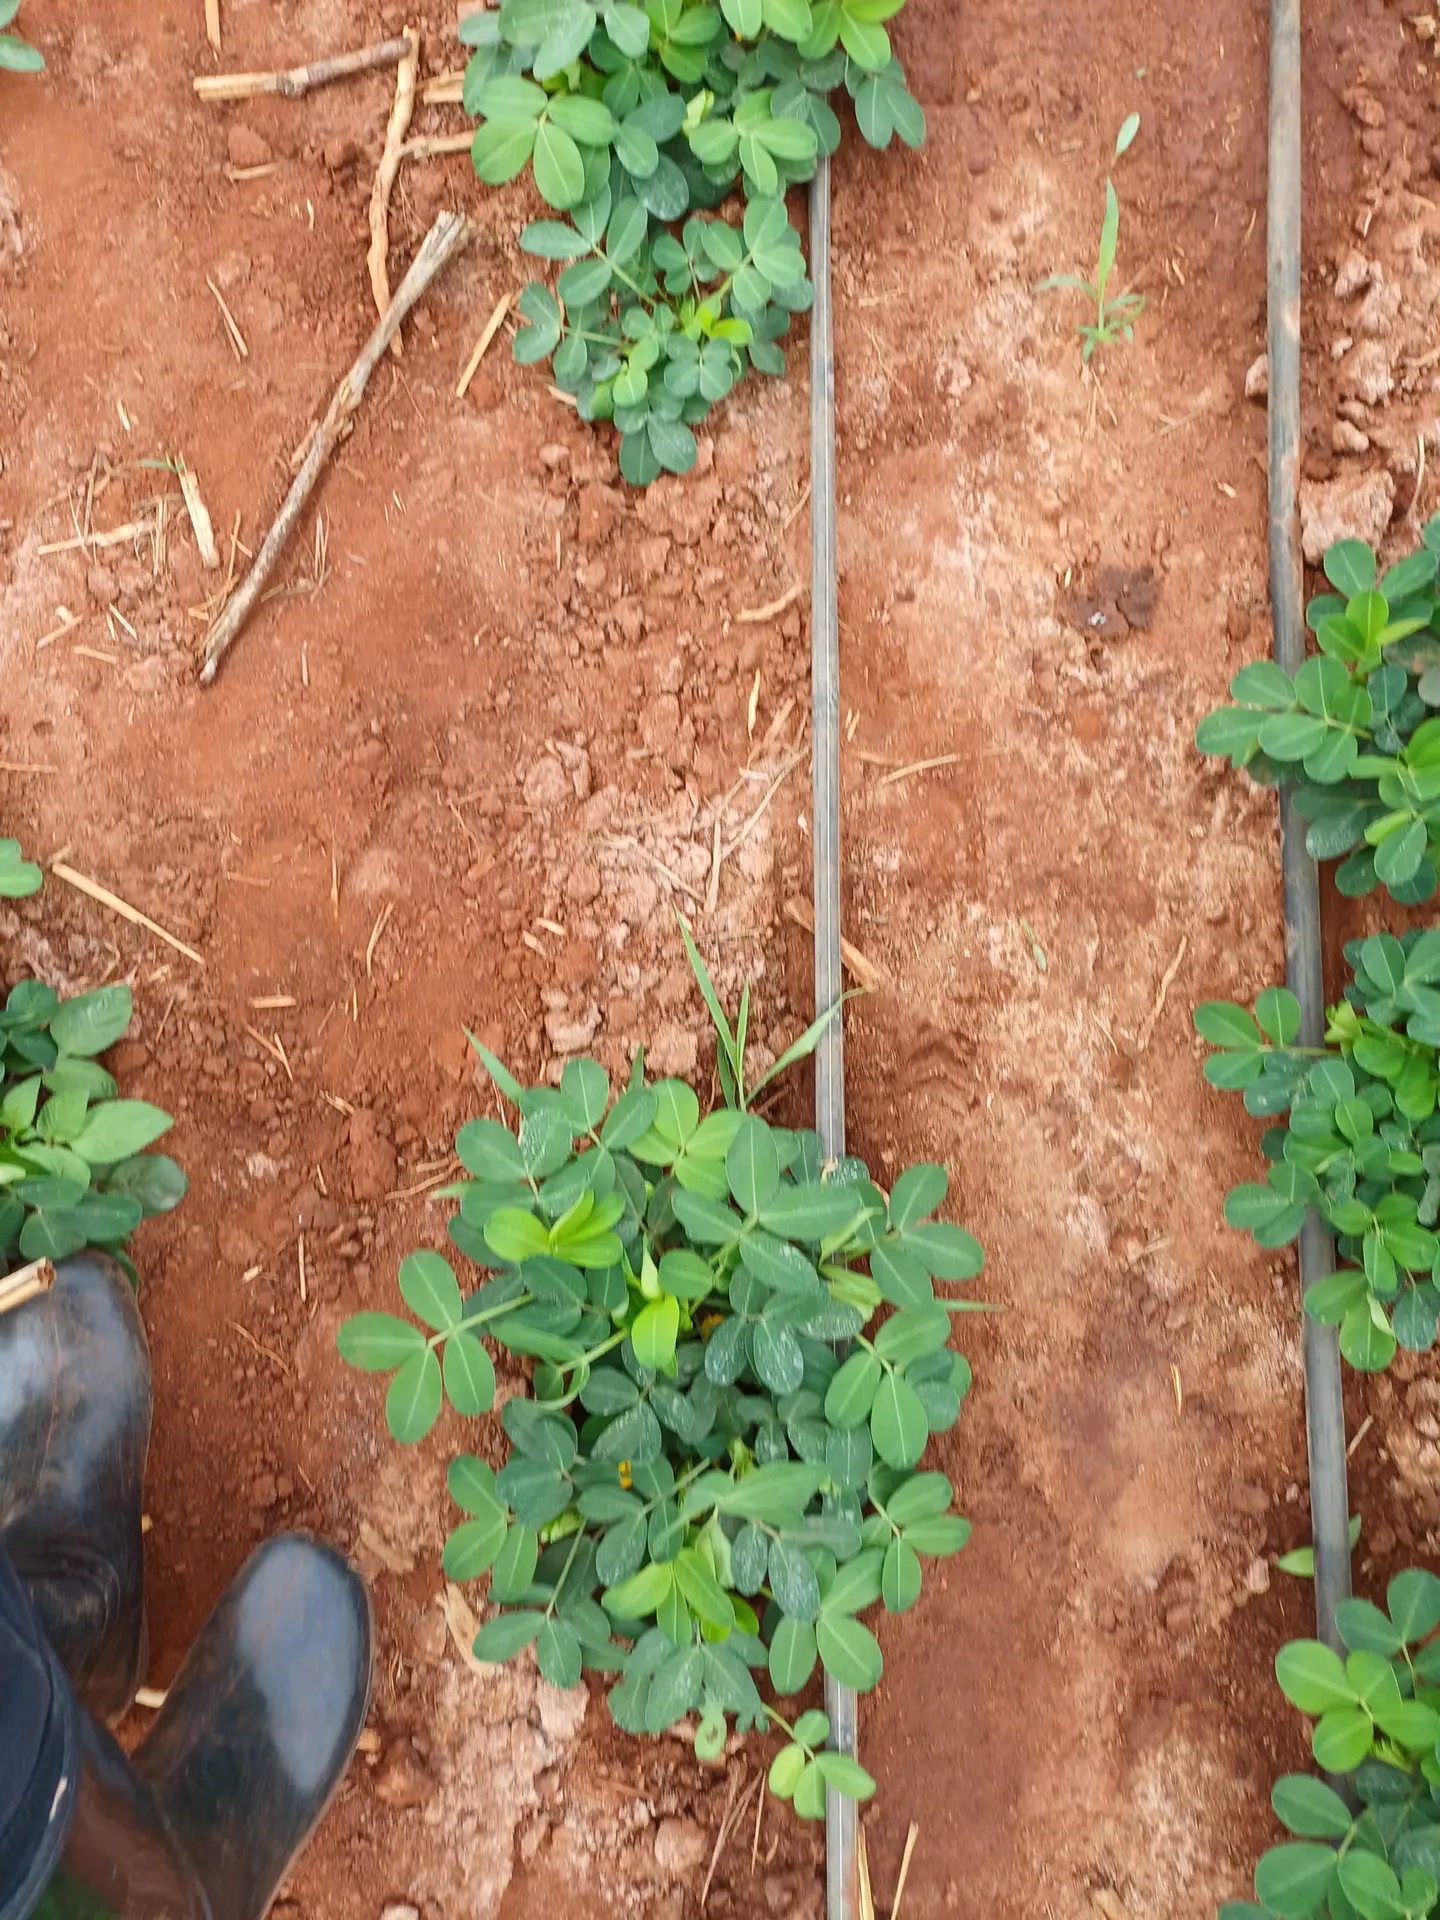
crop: groundnut
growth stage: flowering
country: Kenya
